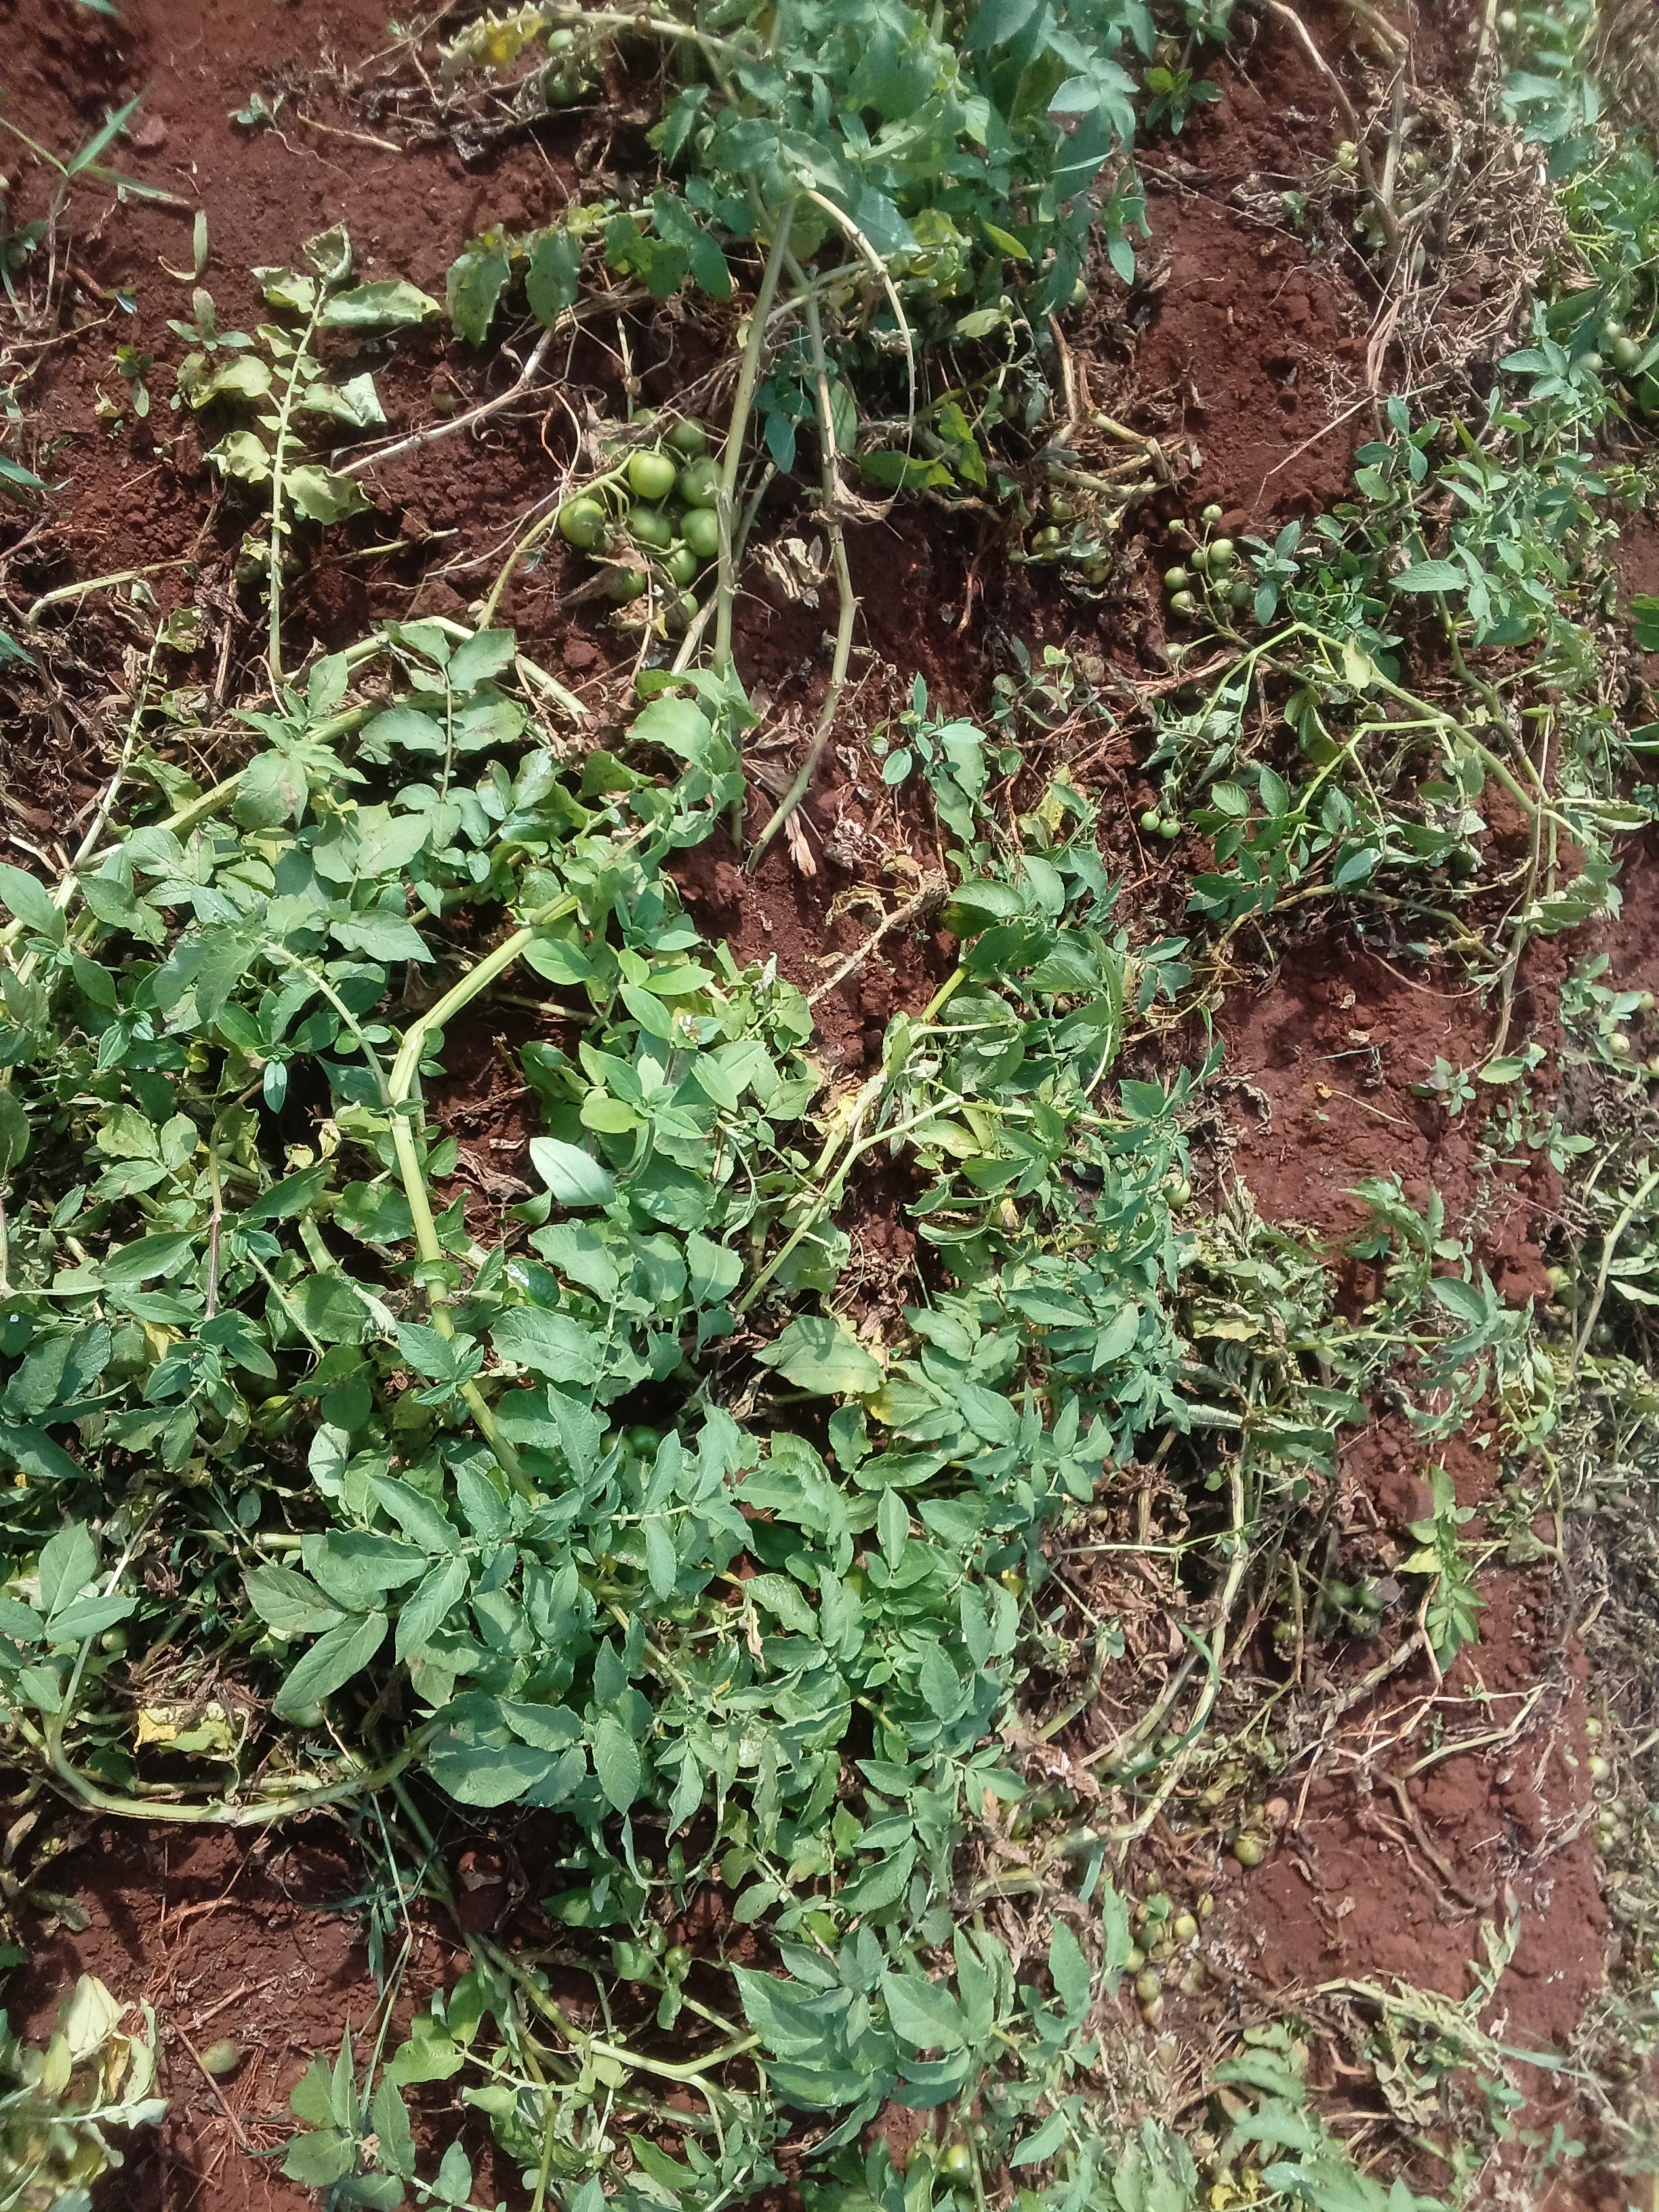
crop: potato
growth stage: harvest maturity
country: Kenya
